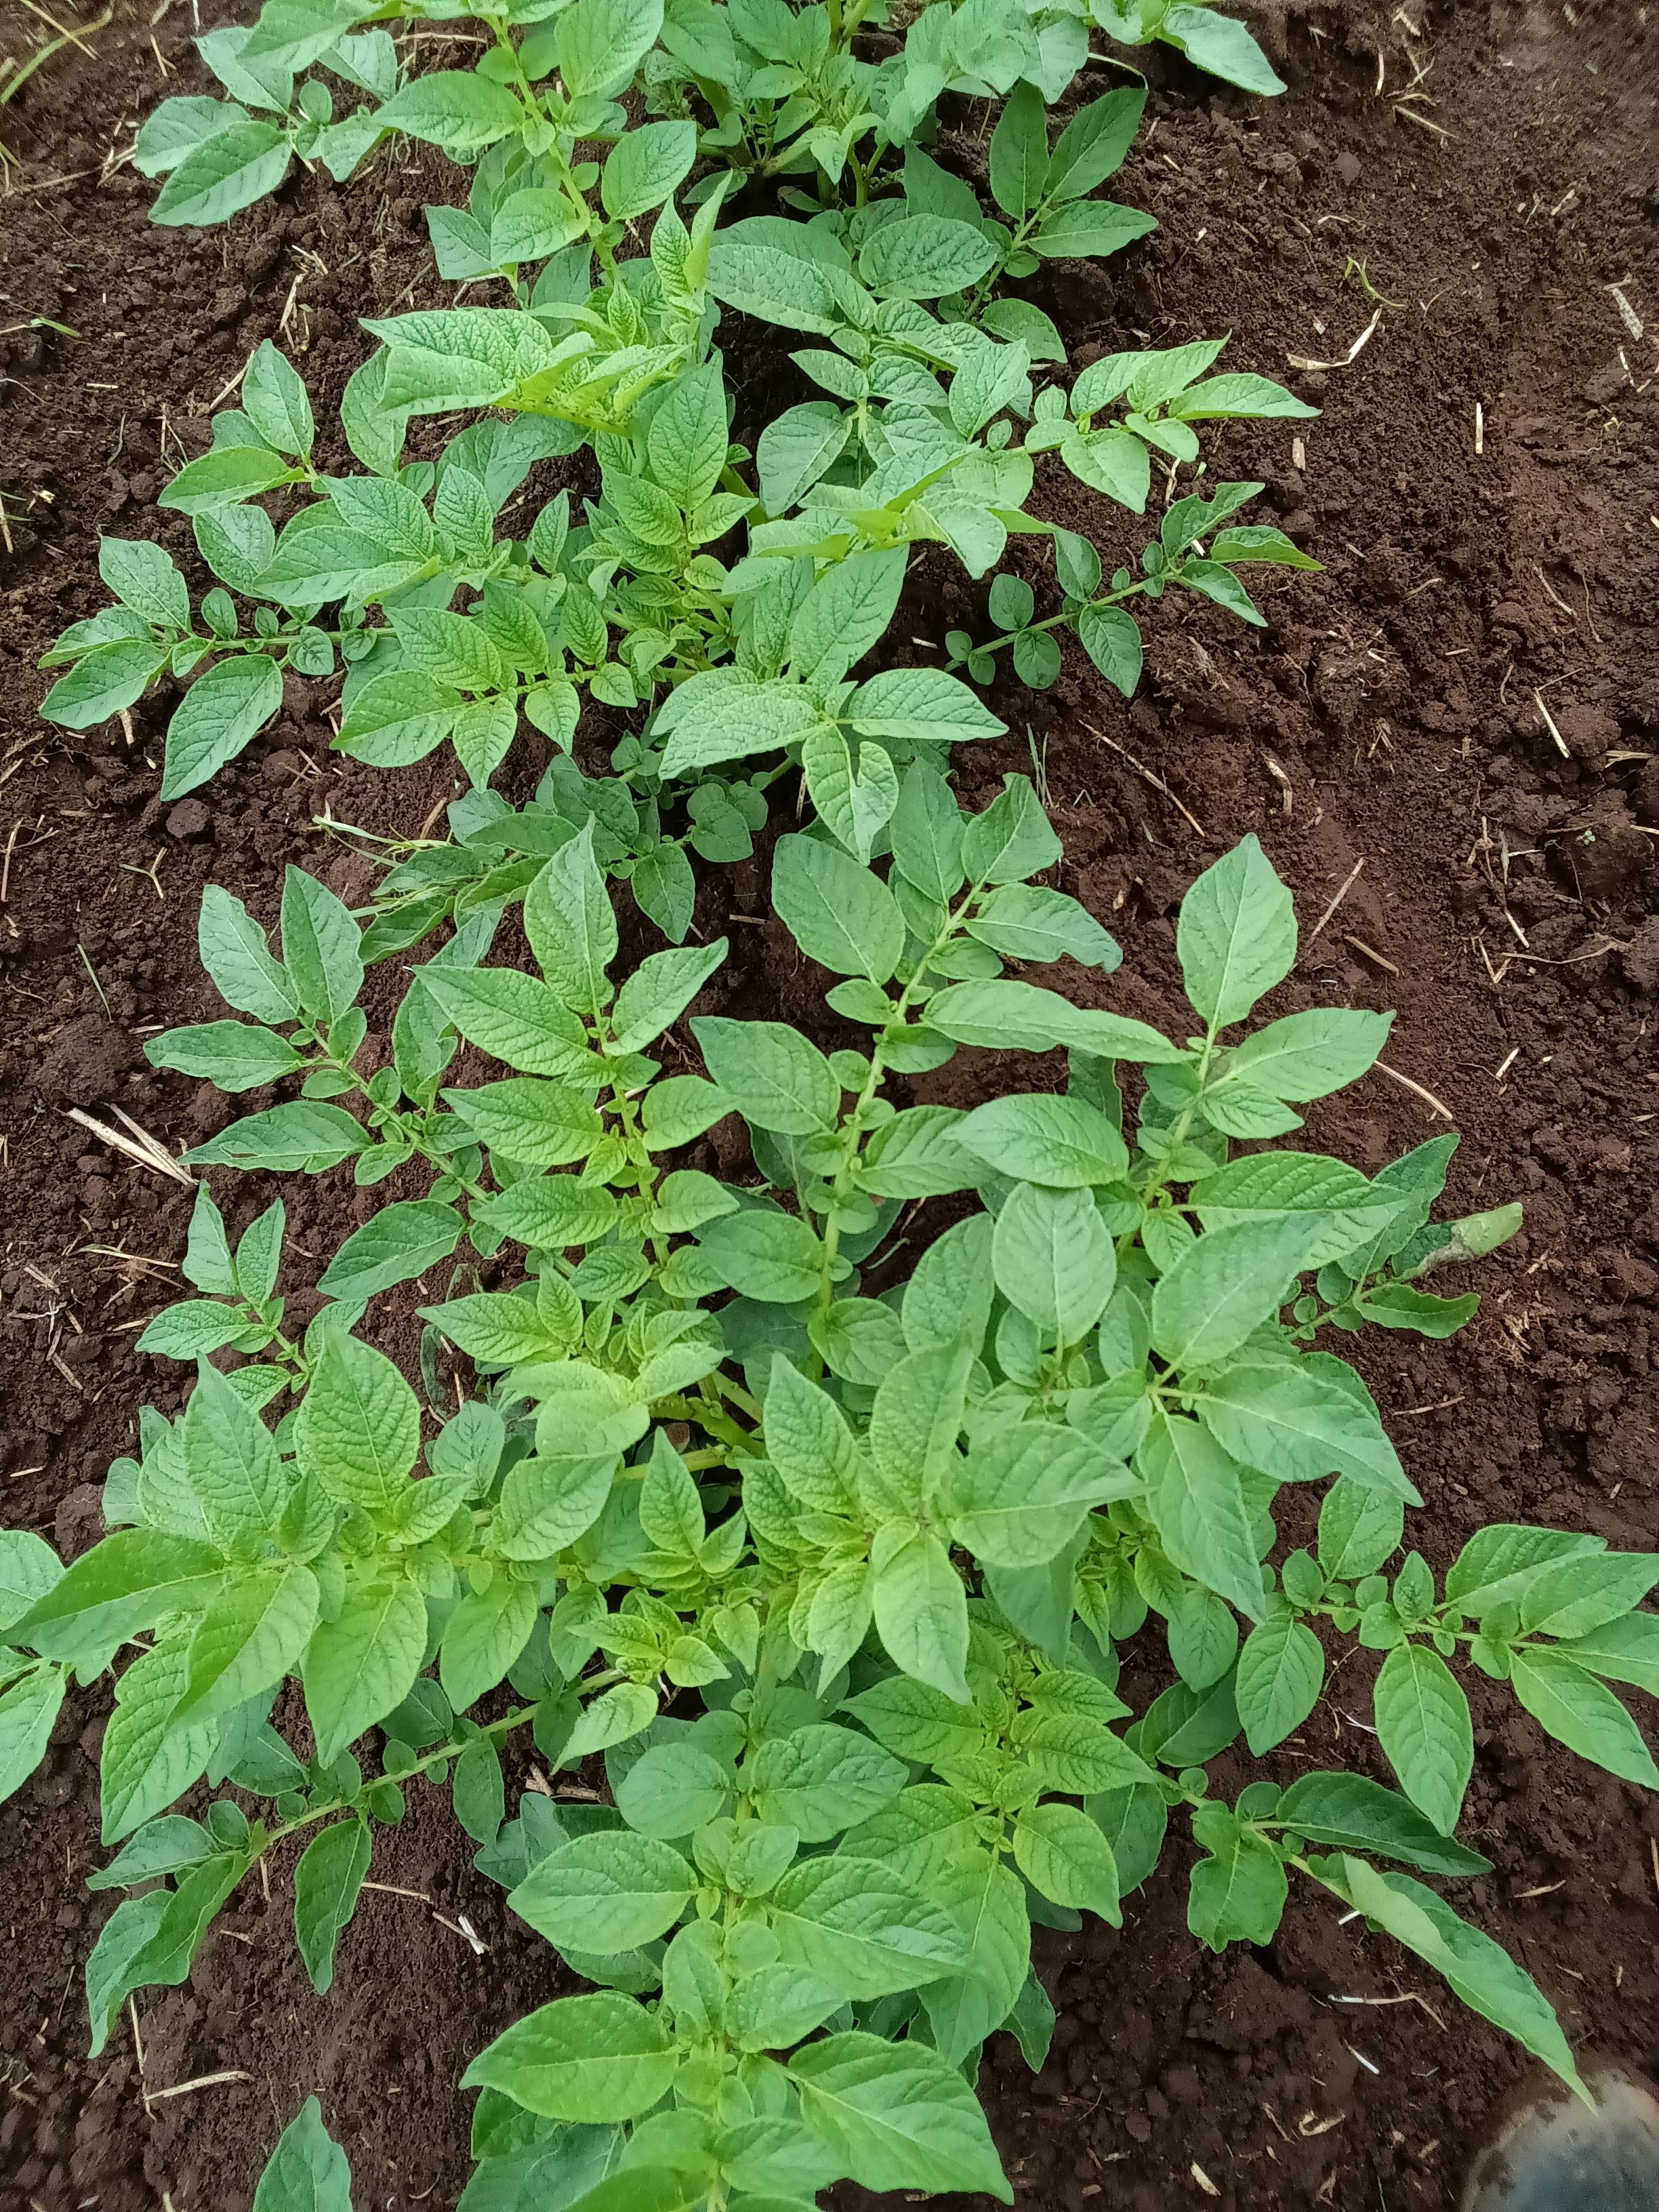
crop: potato
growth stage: vegetative
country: Kenya
